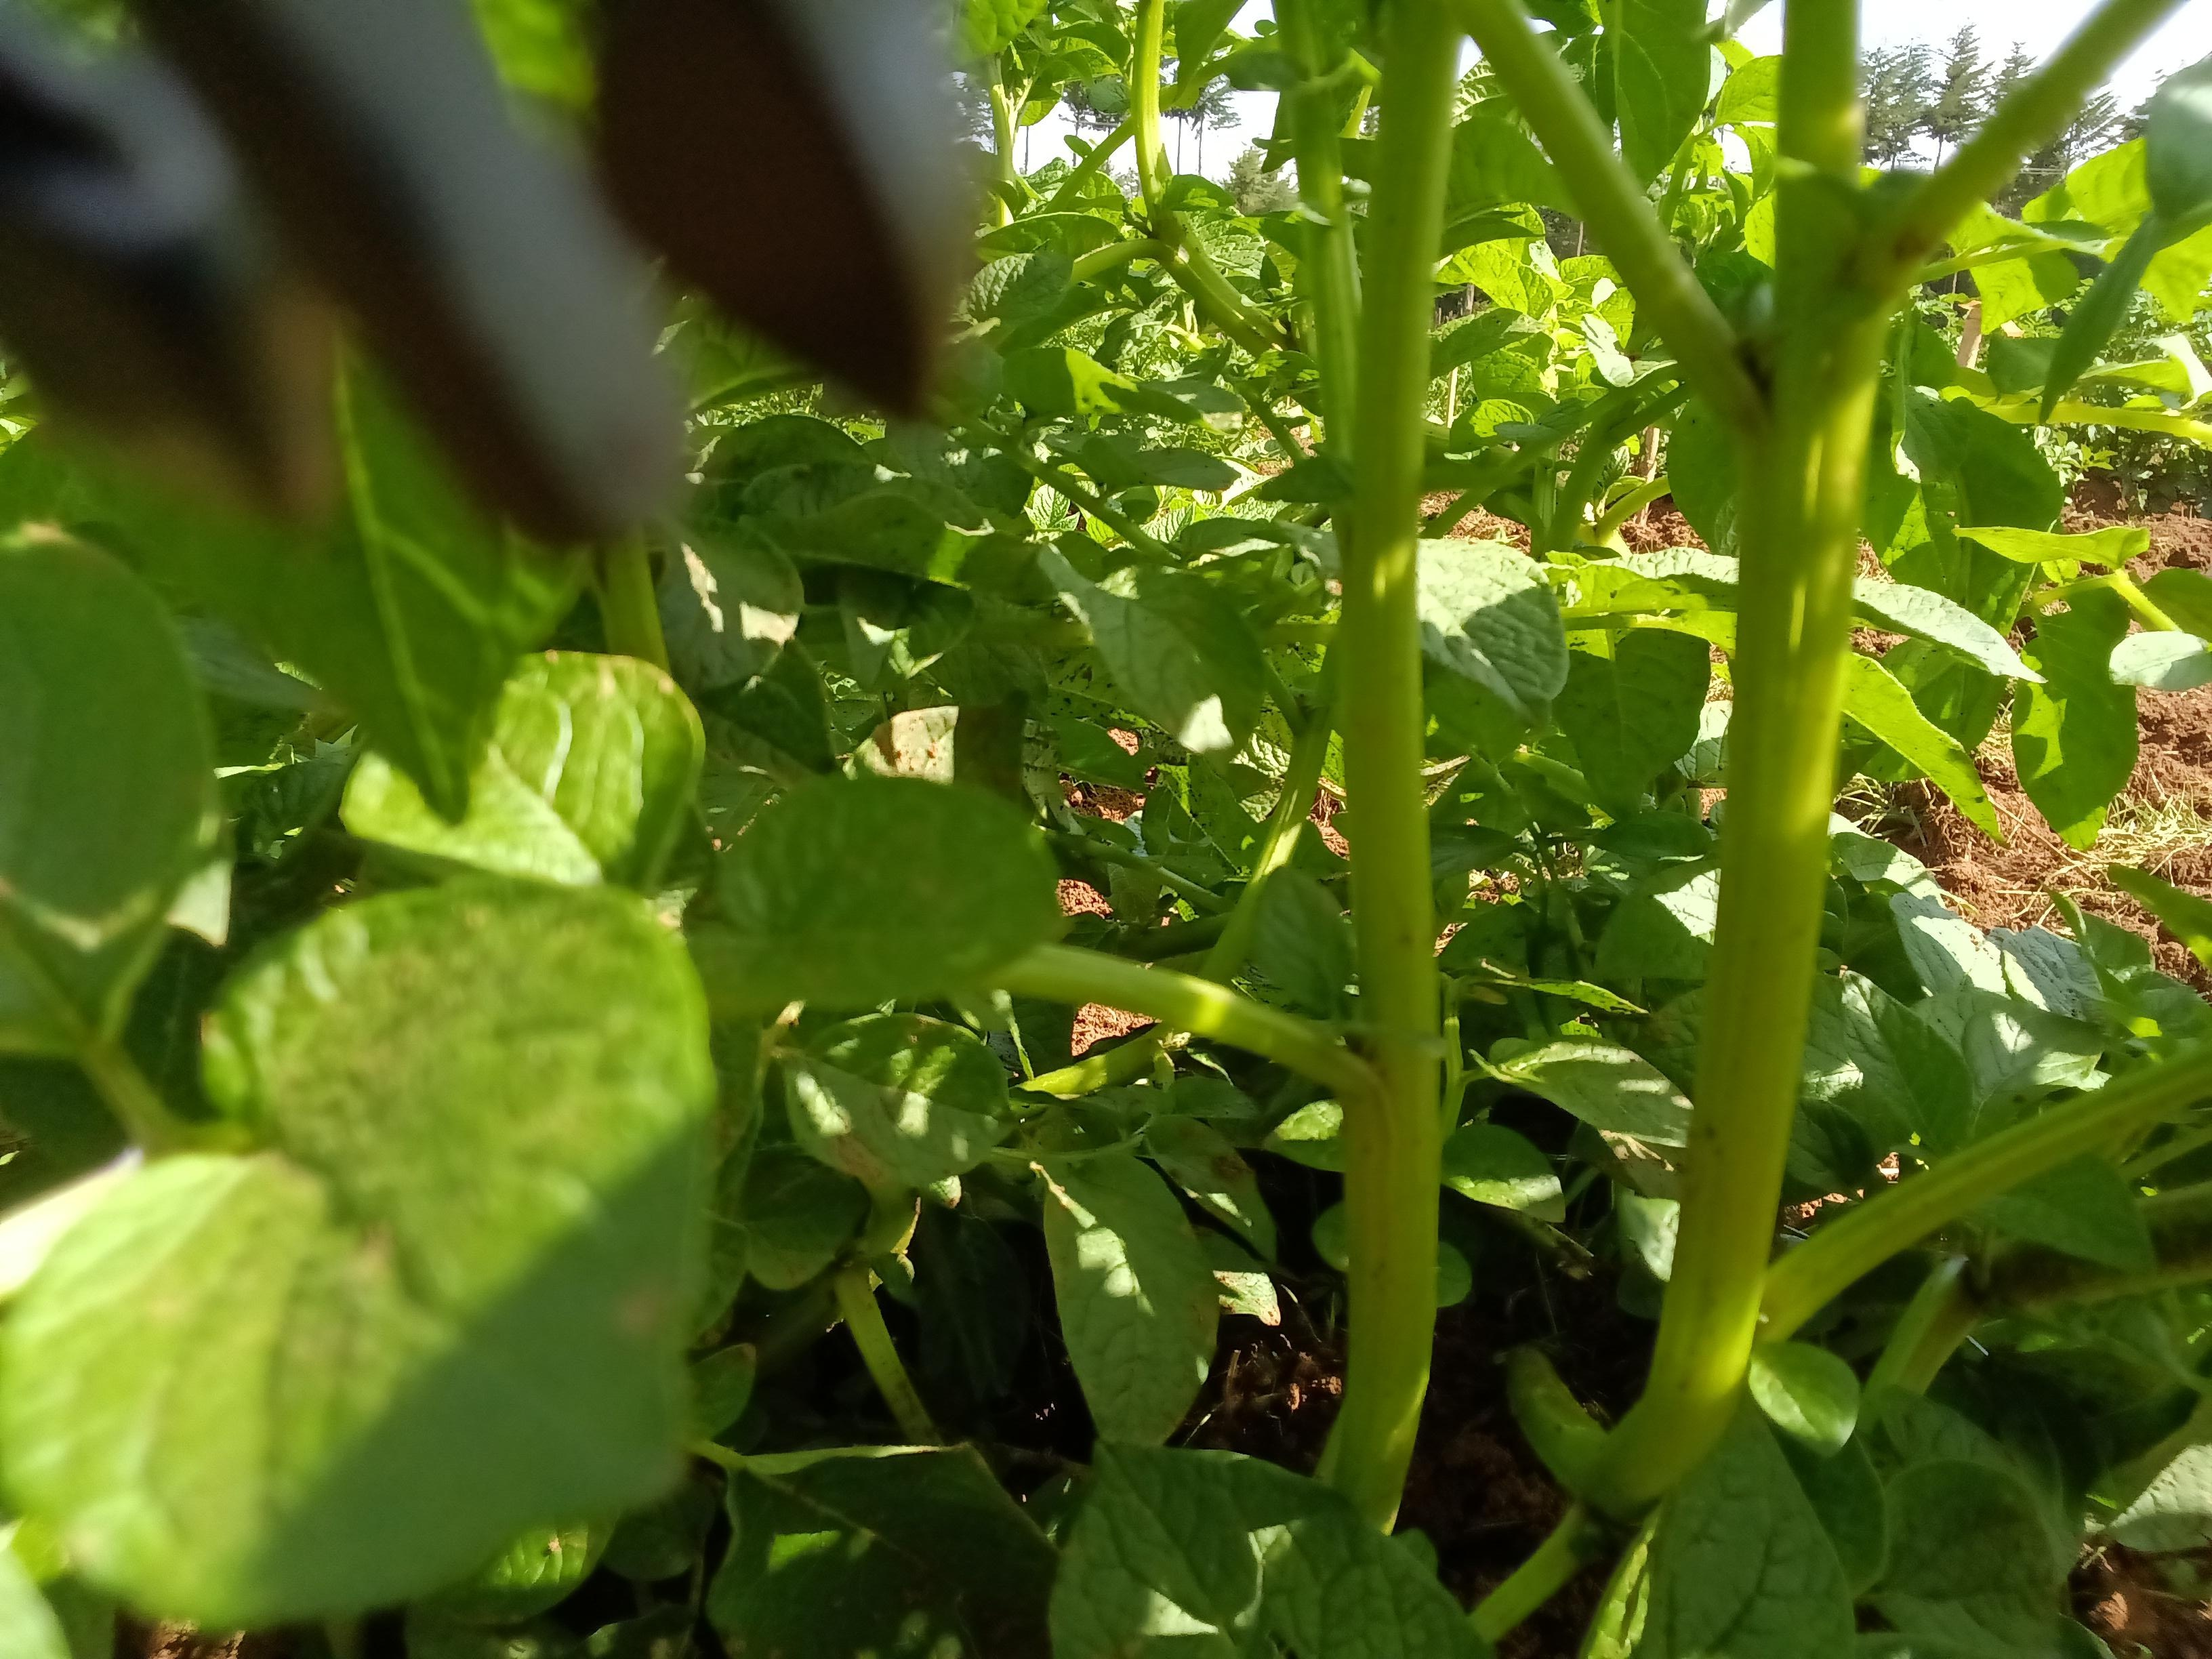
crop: potato
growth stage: vegetative
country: Kenya
